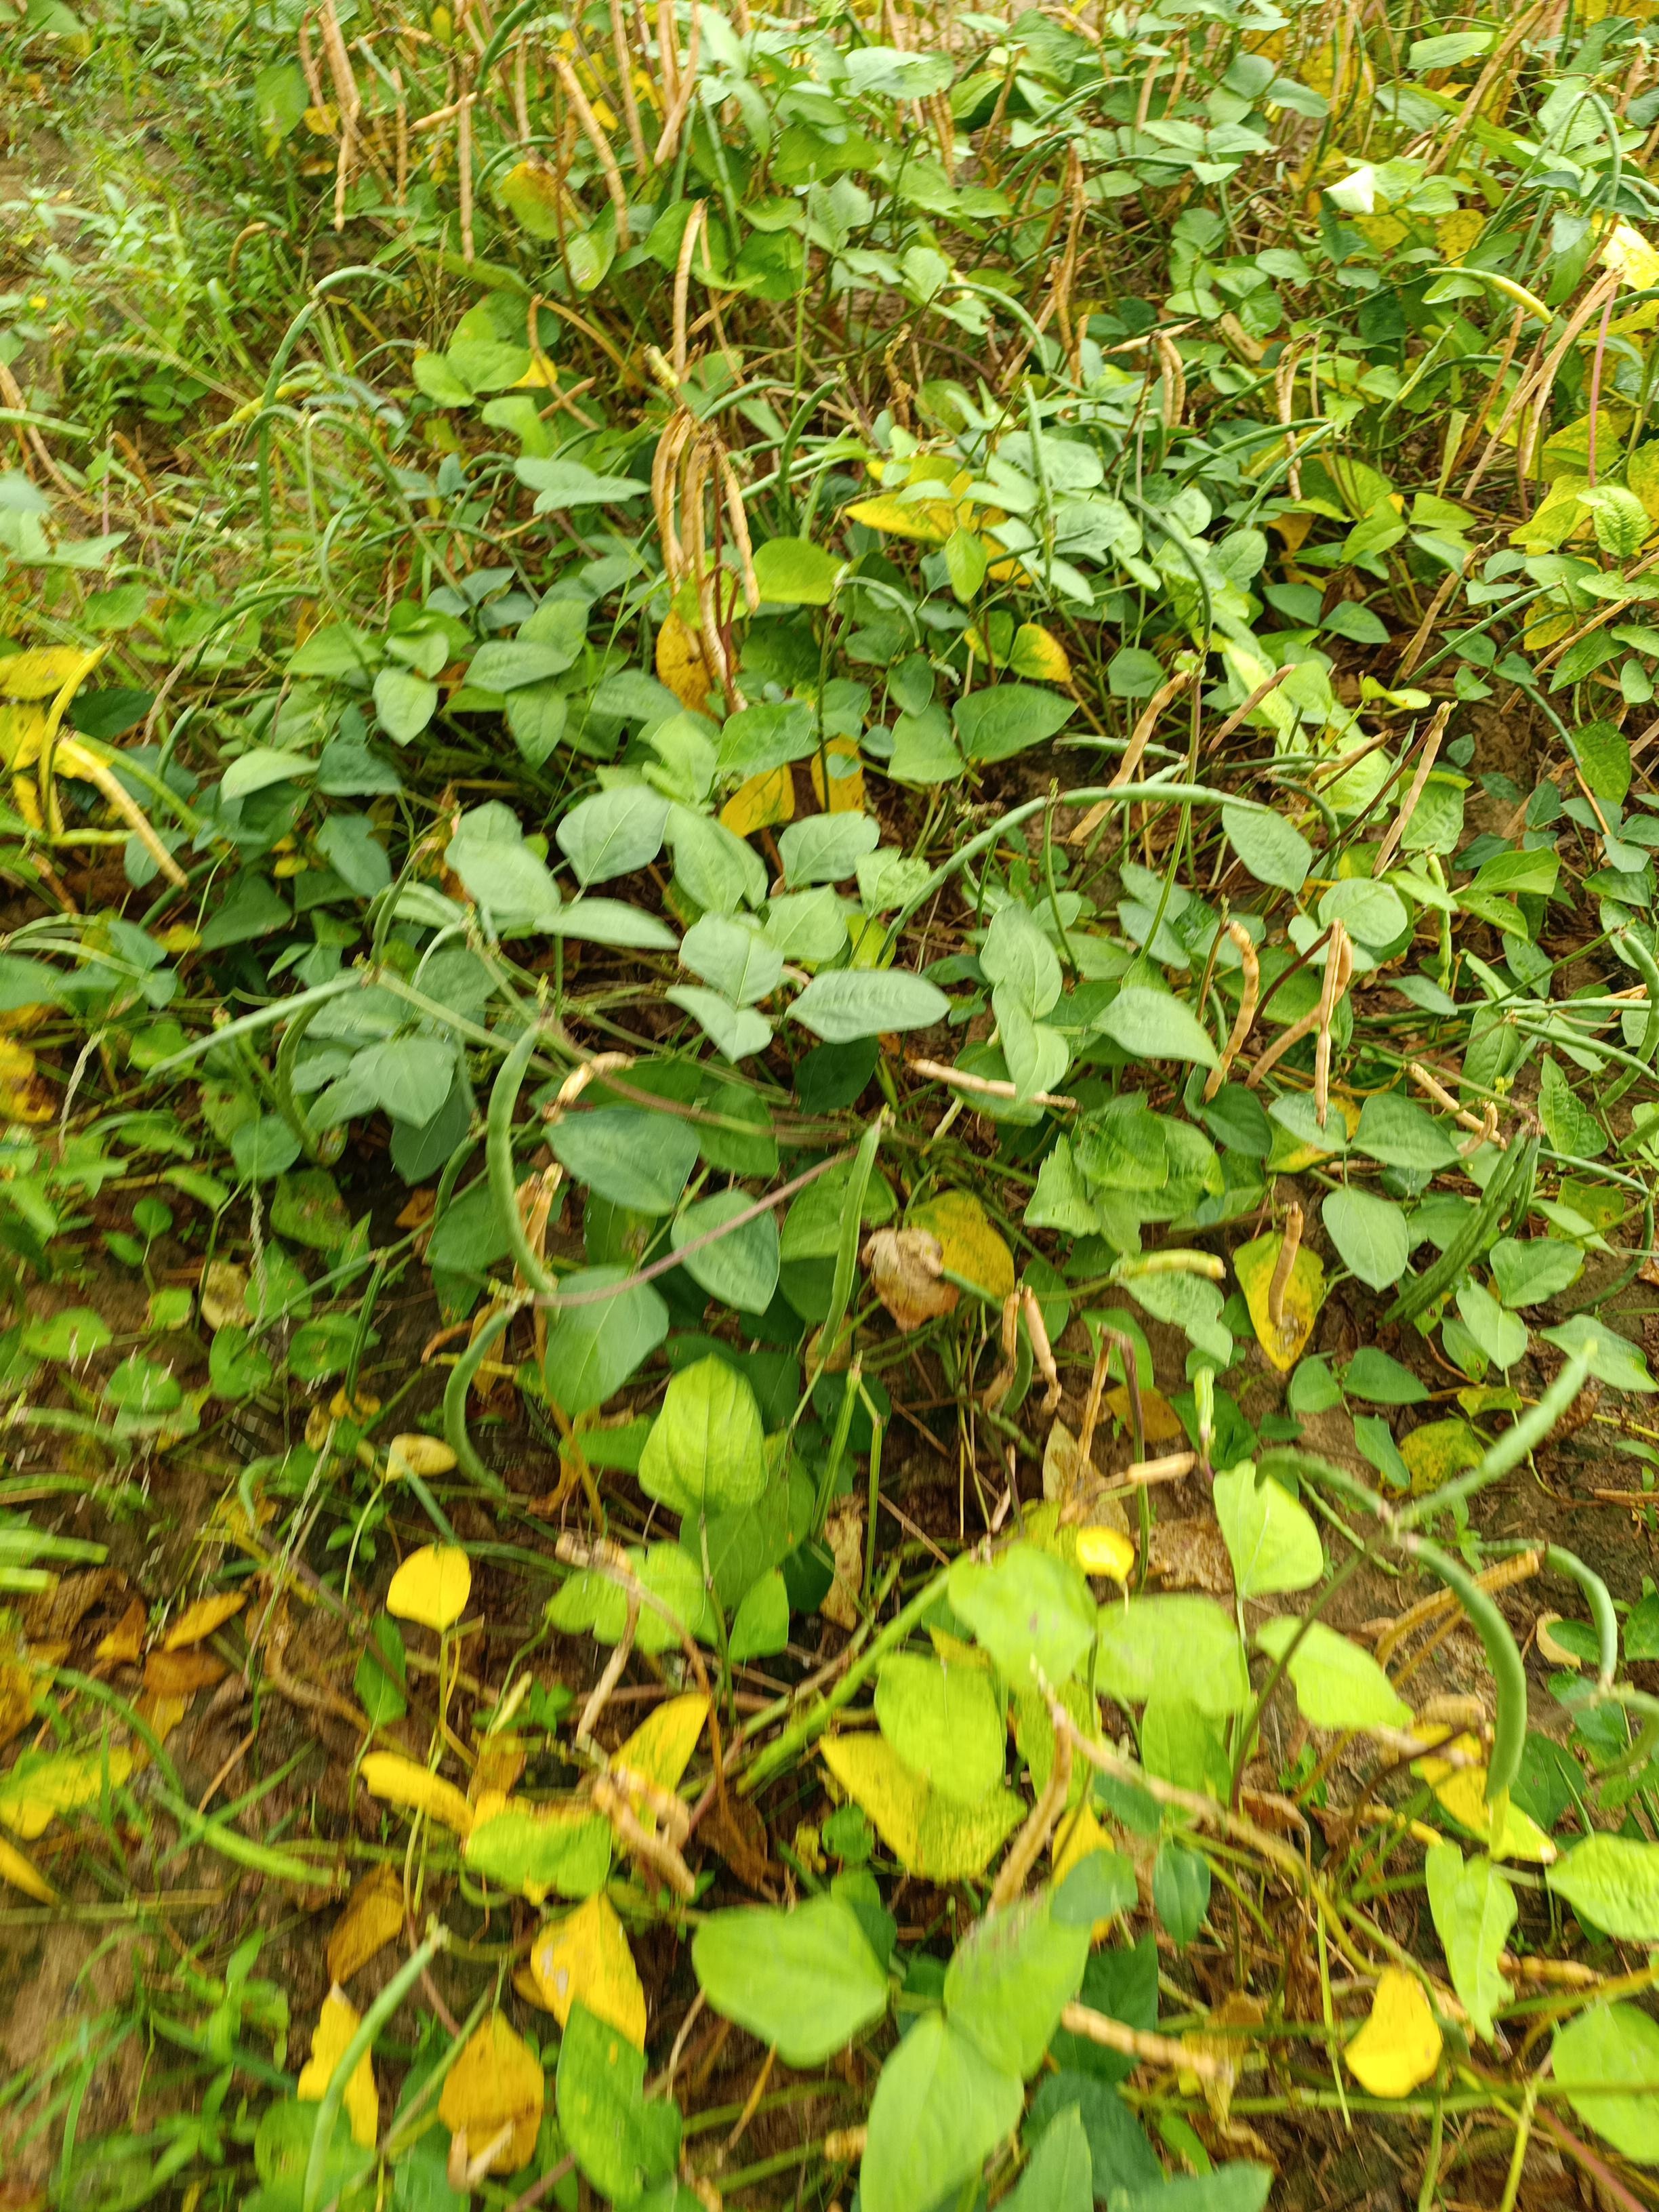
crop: cowpea
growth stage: maturity
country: Nigeria
